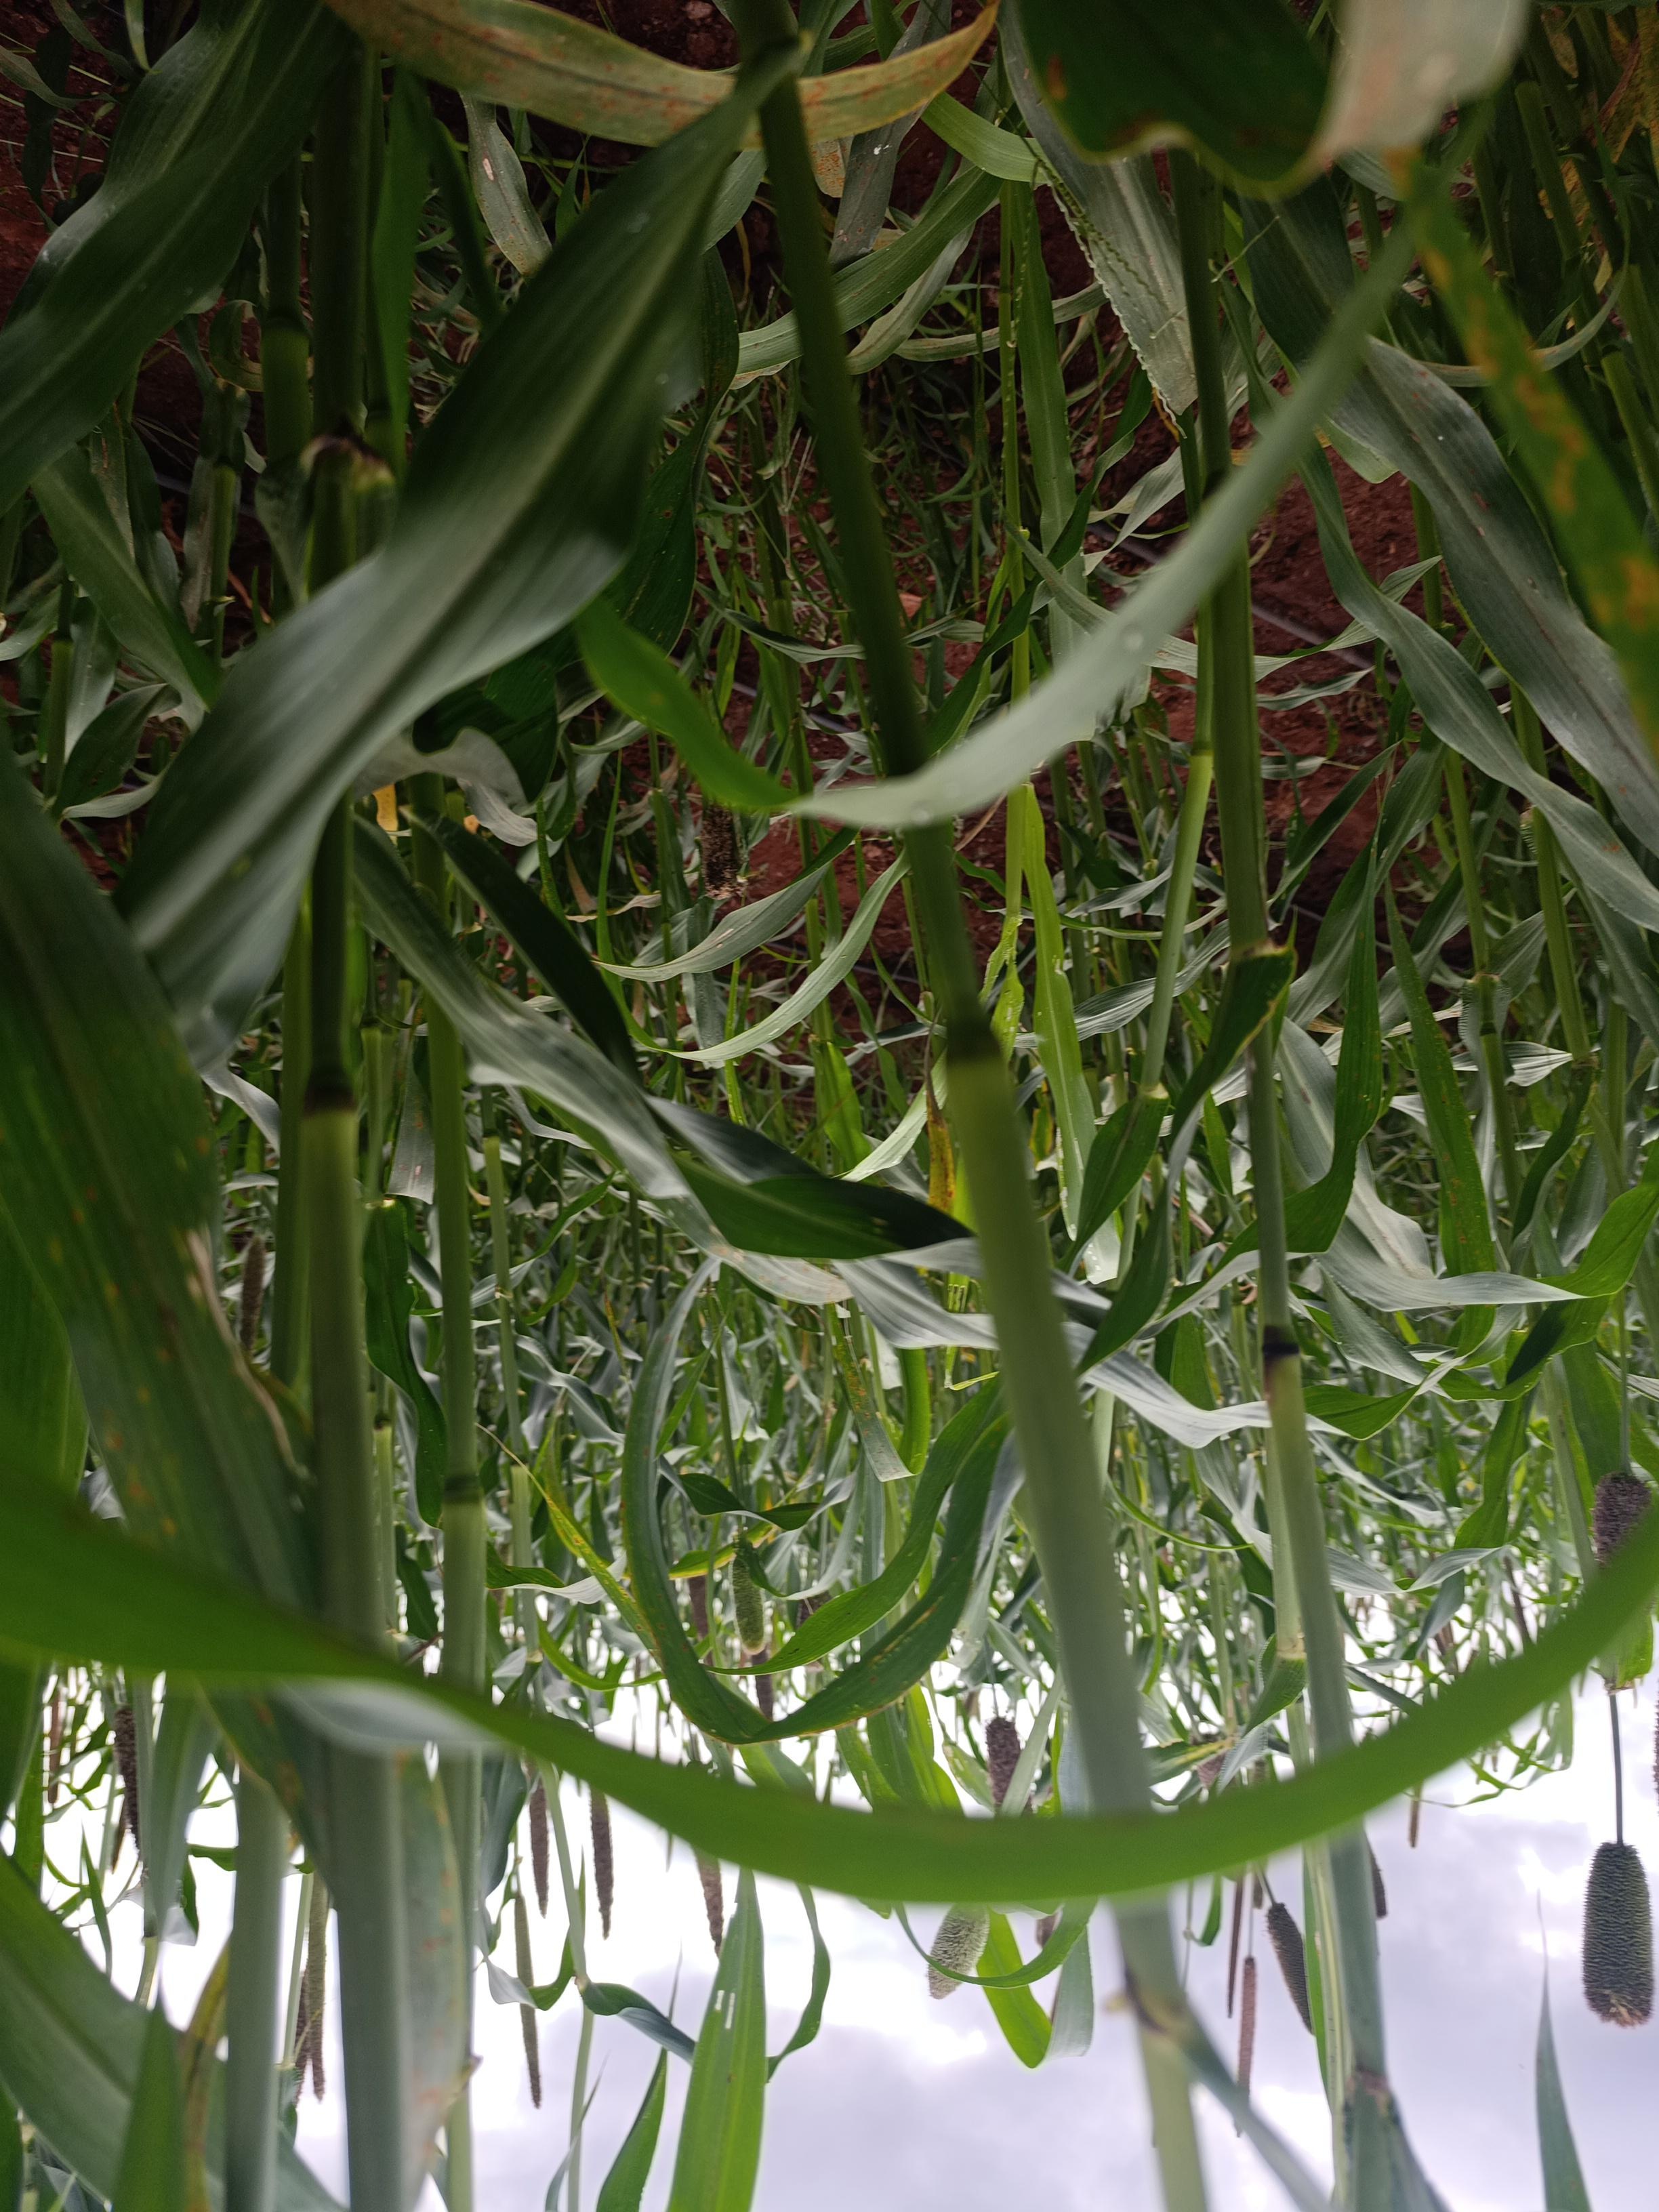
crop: pearl millet
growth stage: flowering
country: Kenya
